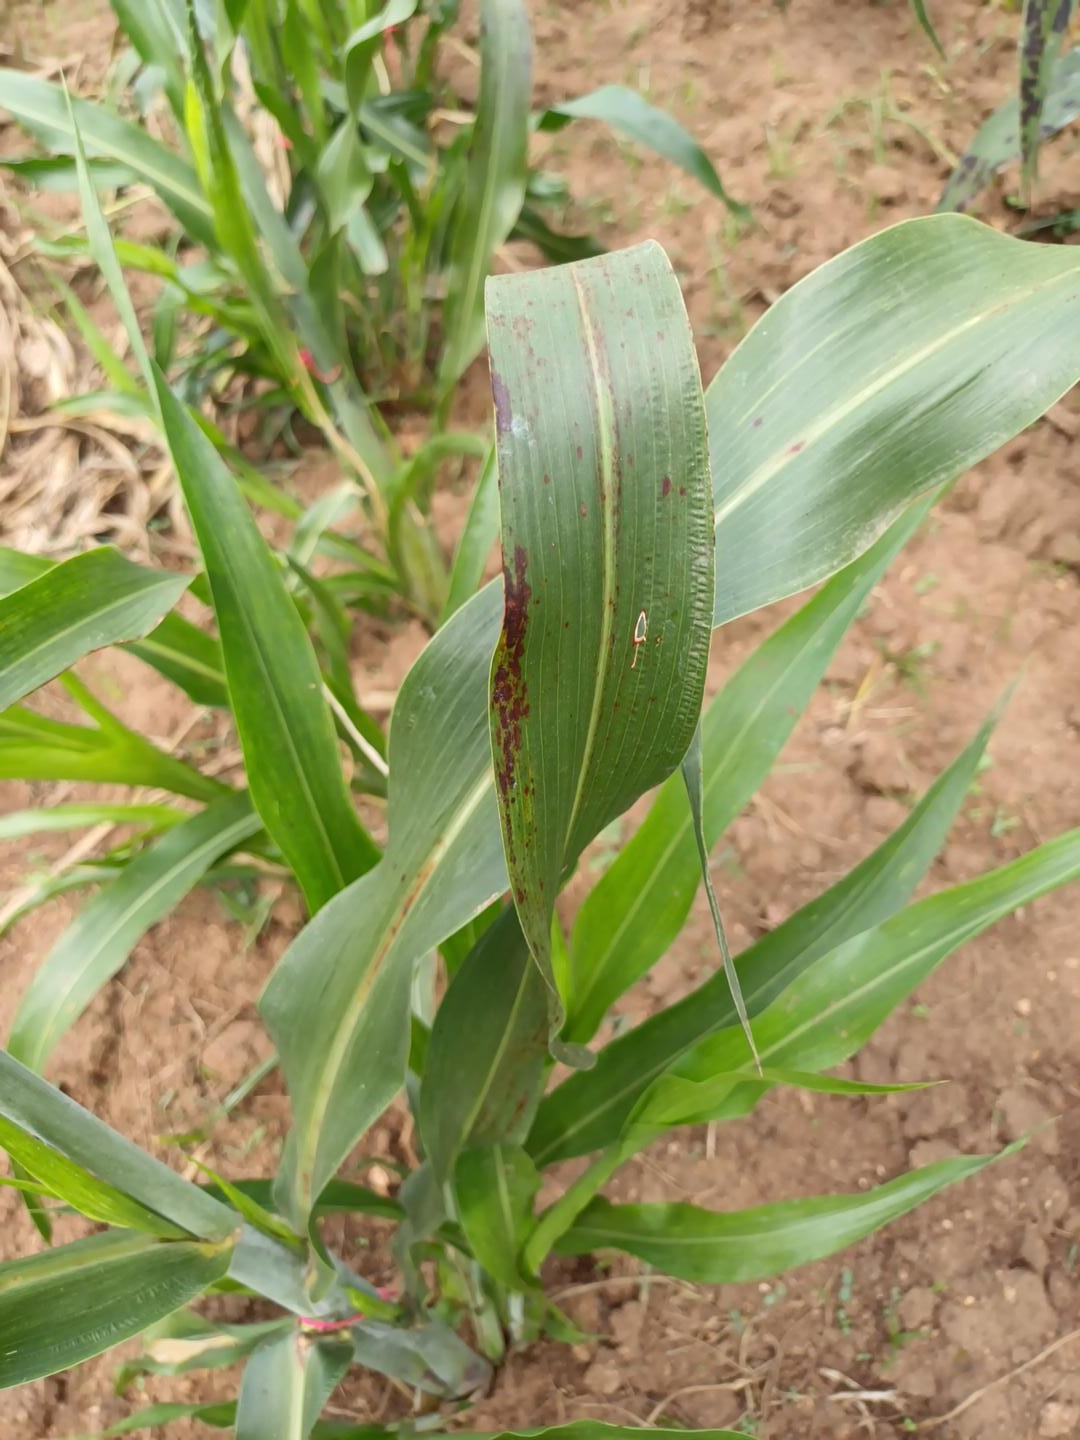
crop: sorghum
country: Kenya
